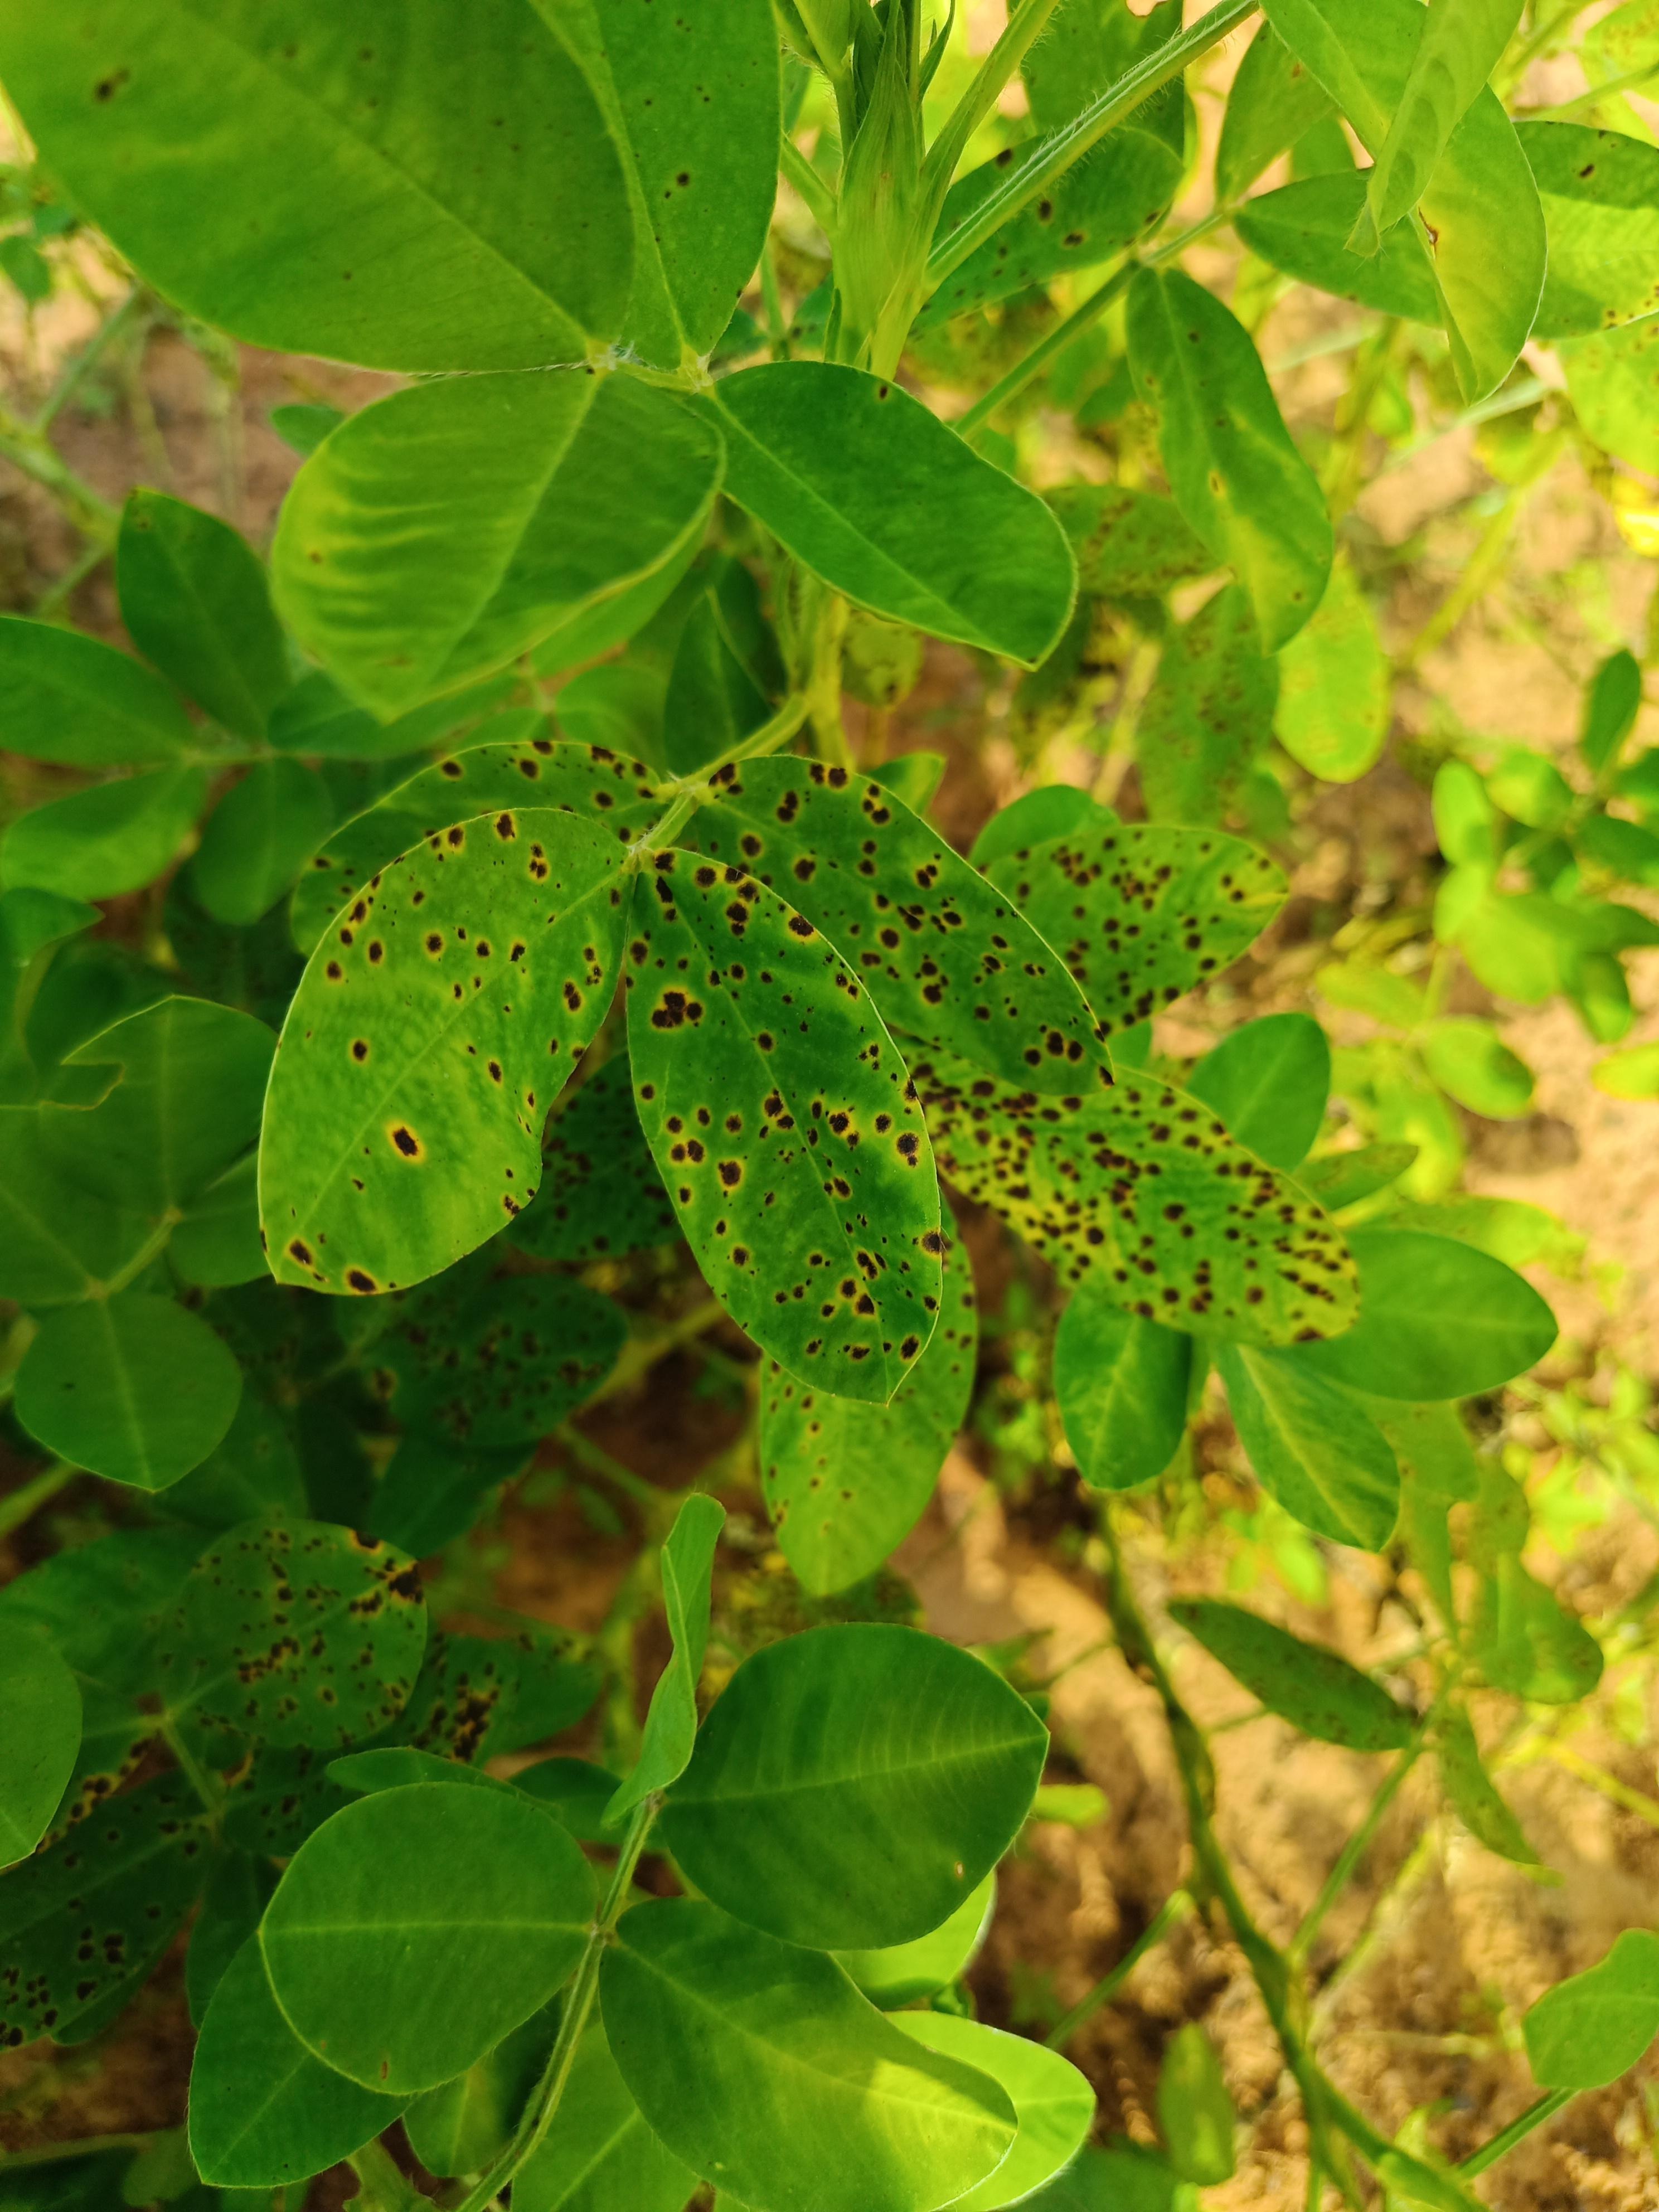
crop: groundnut
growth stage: development pod
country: Ghana
